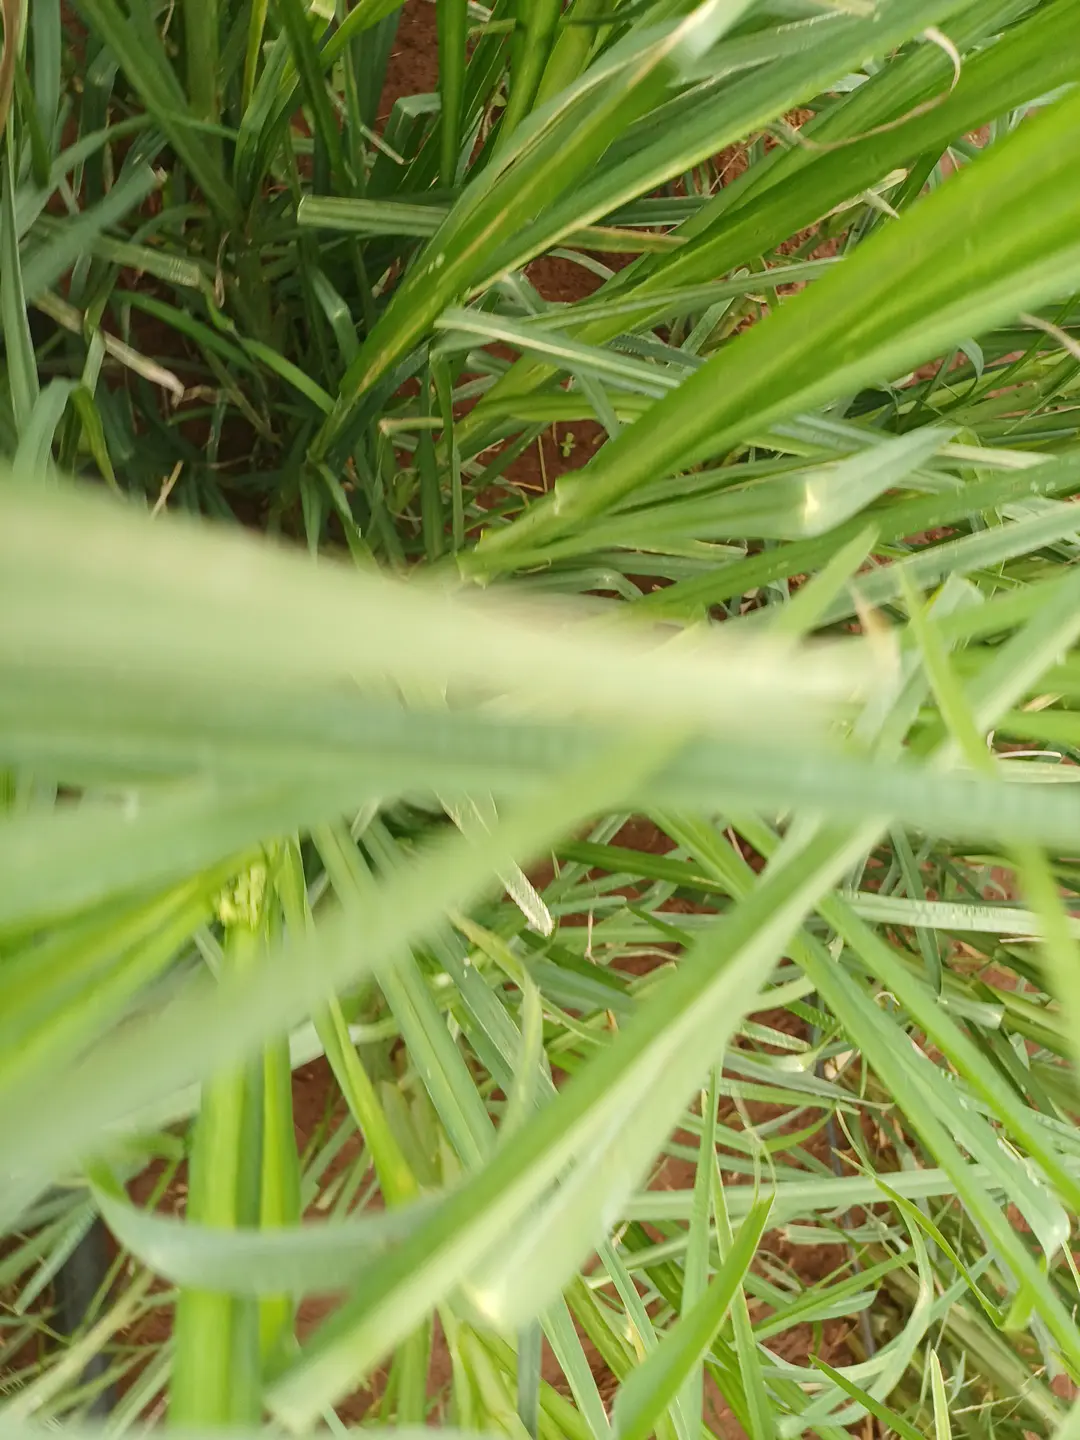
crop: finger millet
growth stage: flowering
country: Kenya
